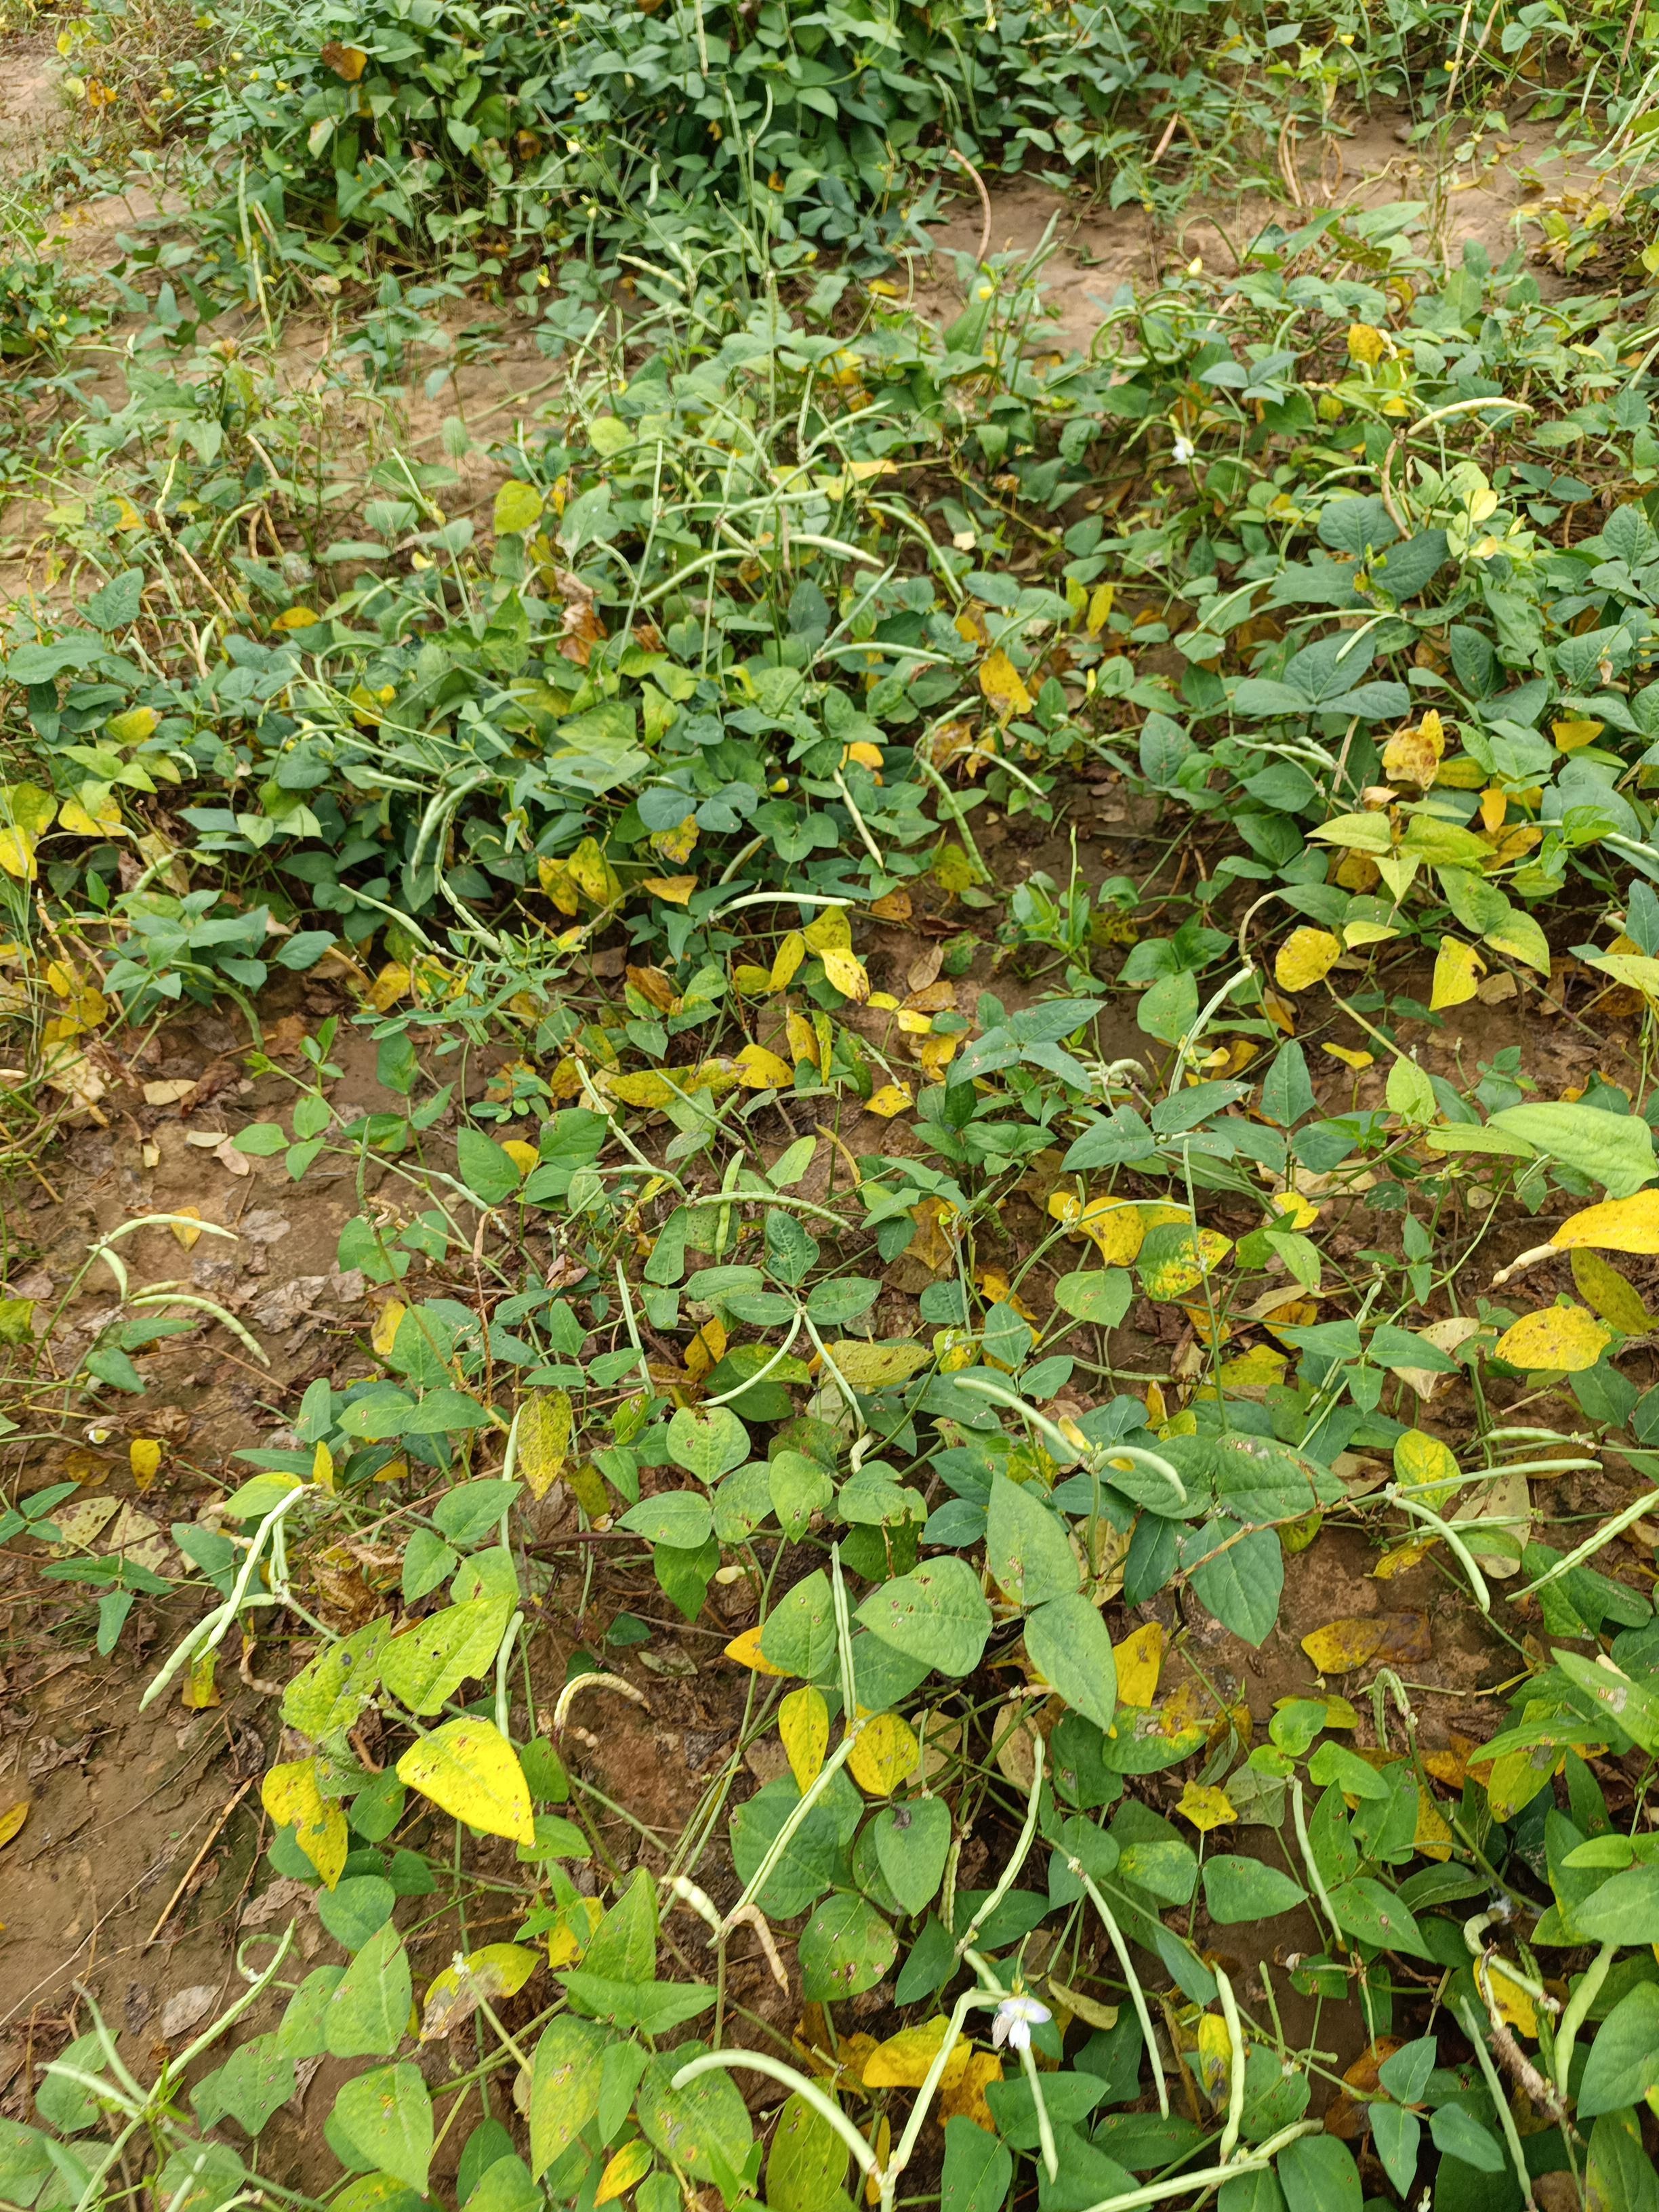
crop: cowpea
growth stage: maturity
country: Nigeria
